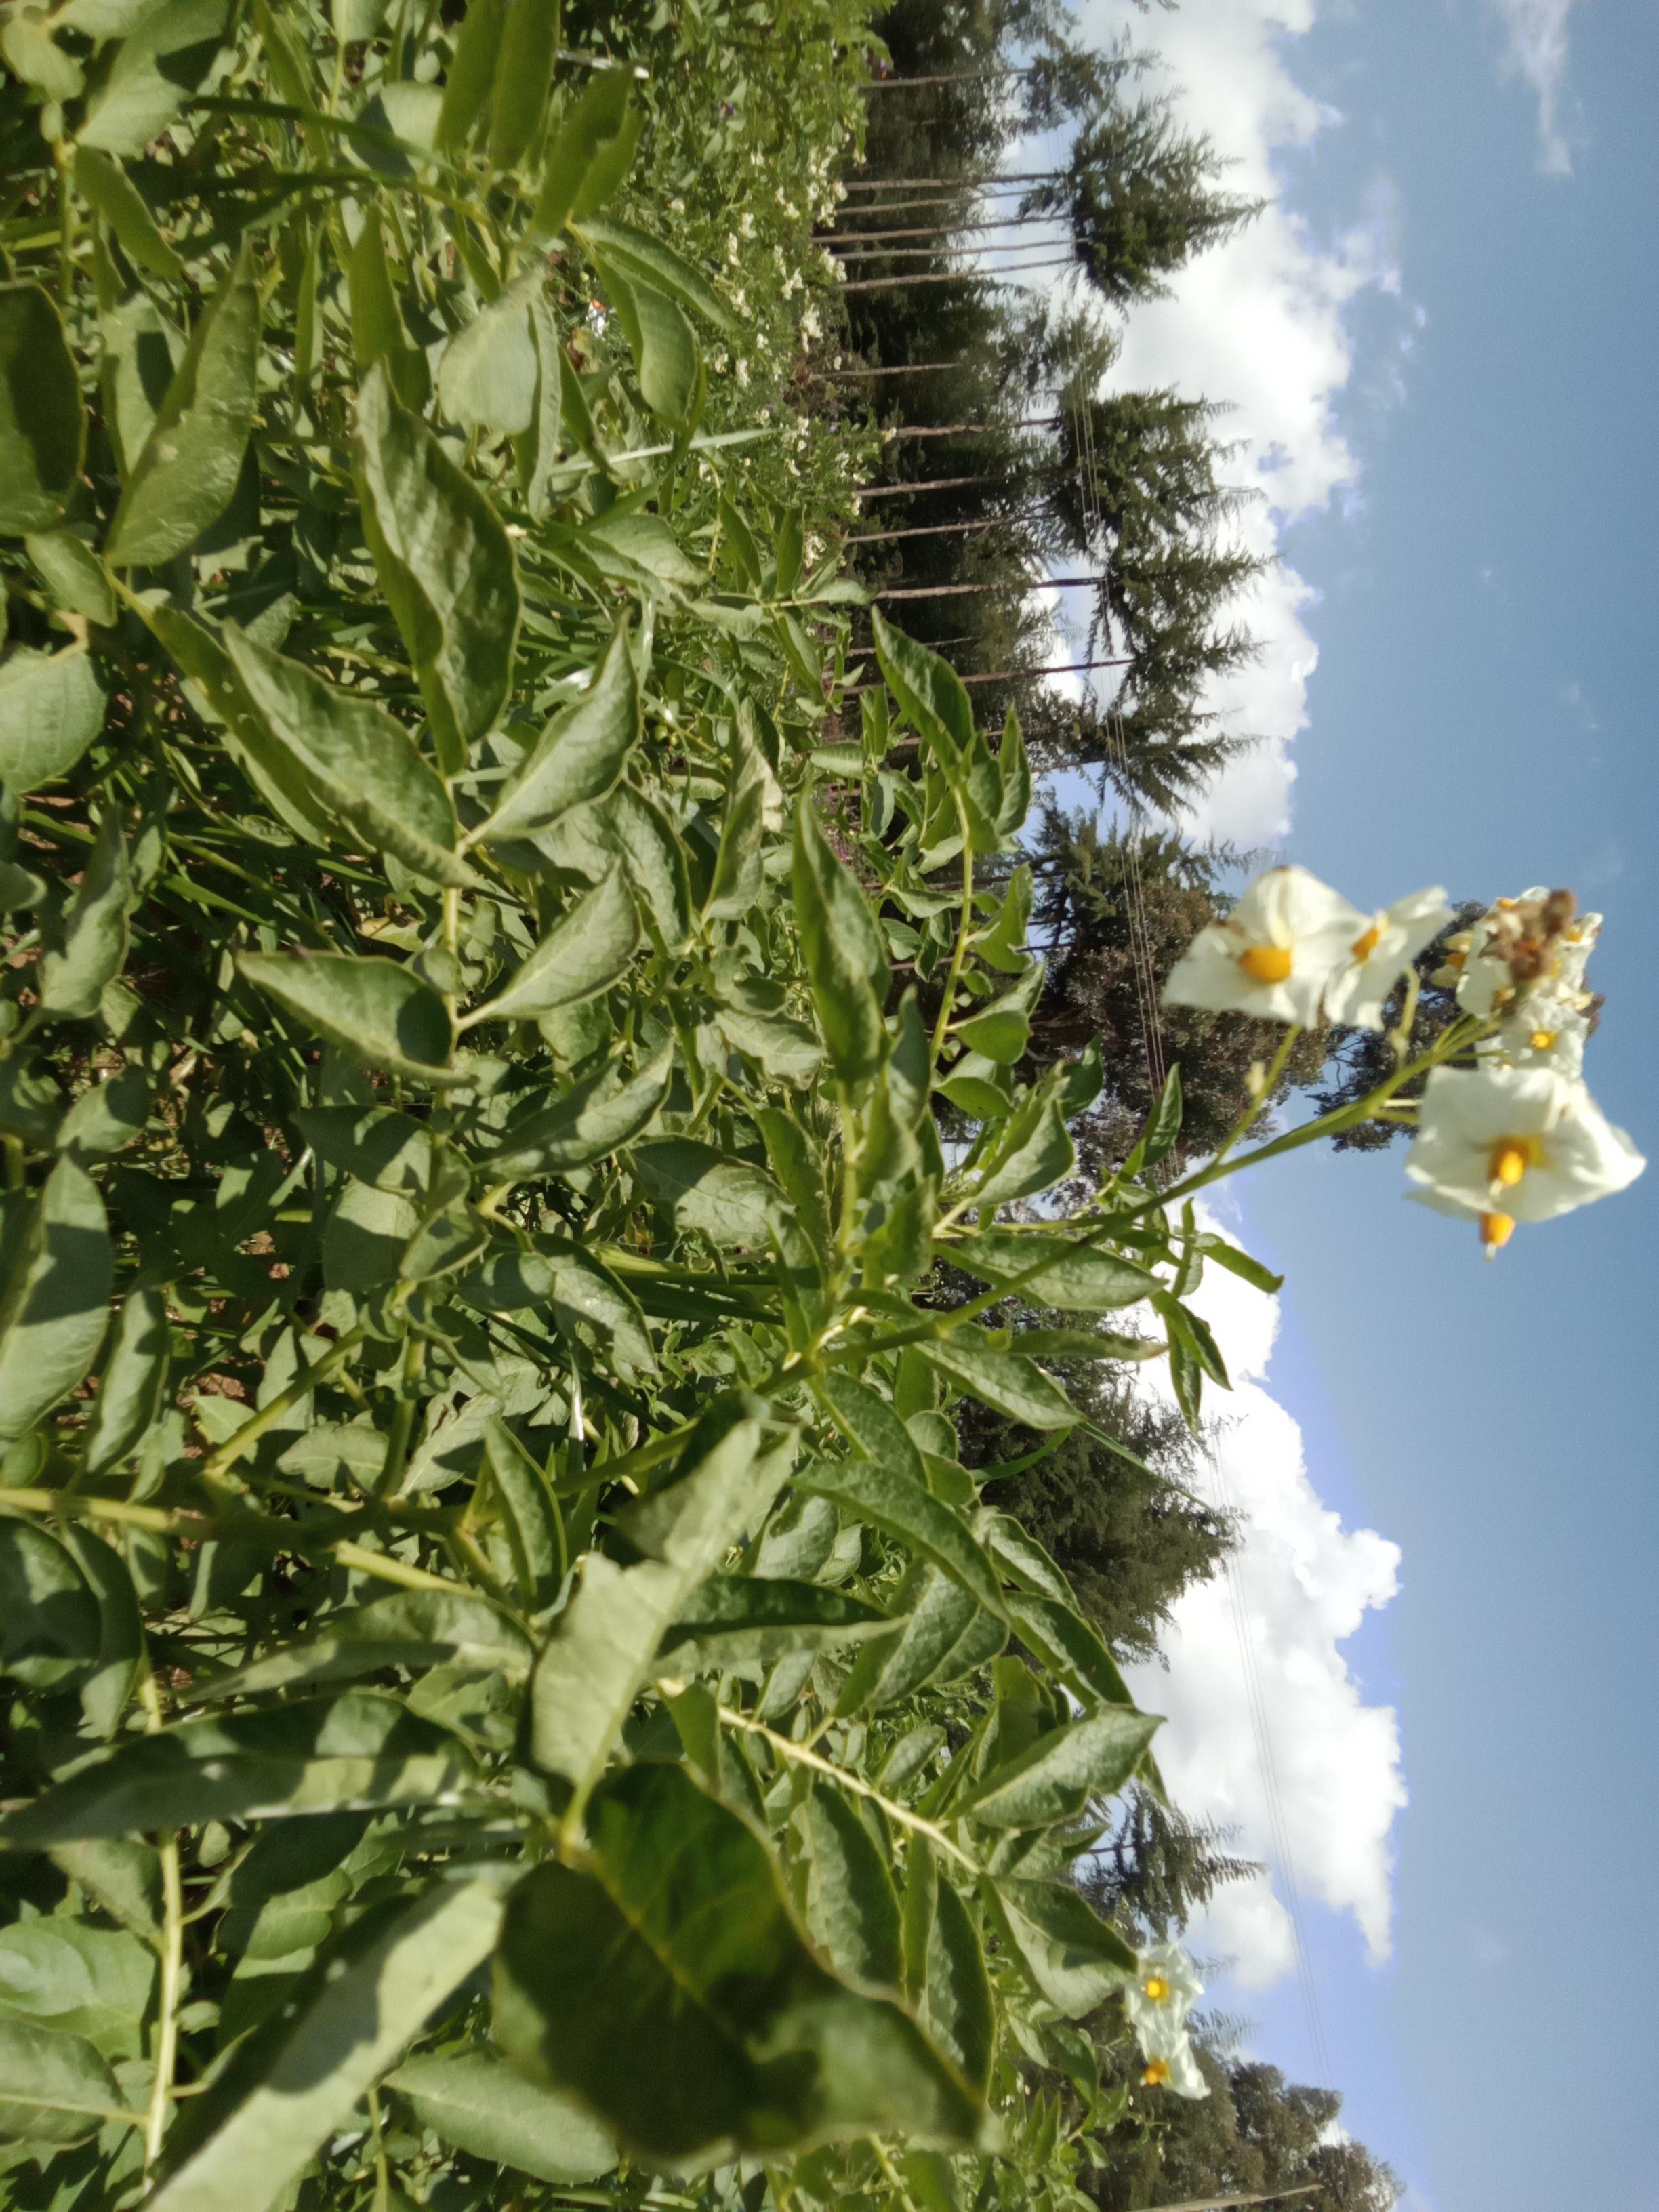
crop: potato
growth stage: flowering
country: Kenya
